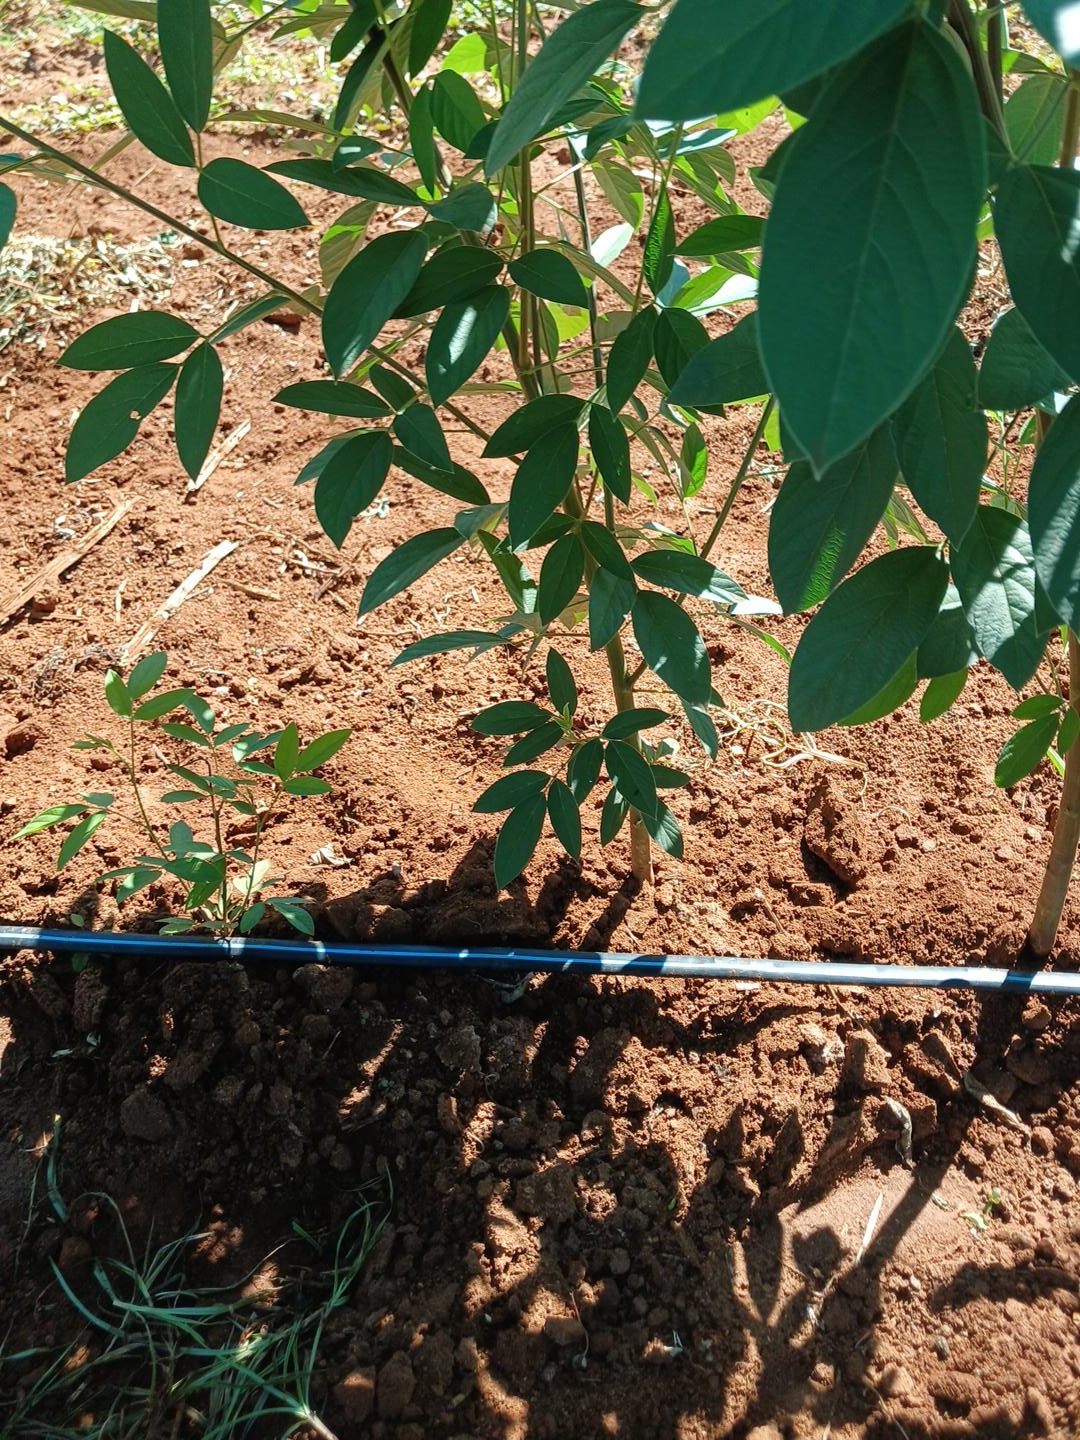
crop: pigeonpea
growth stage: vegetative
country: Kenya
